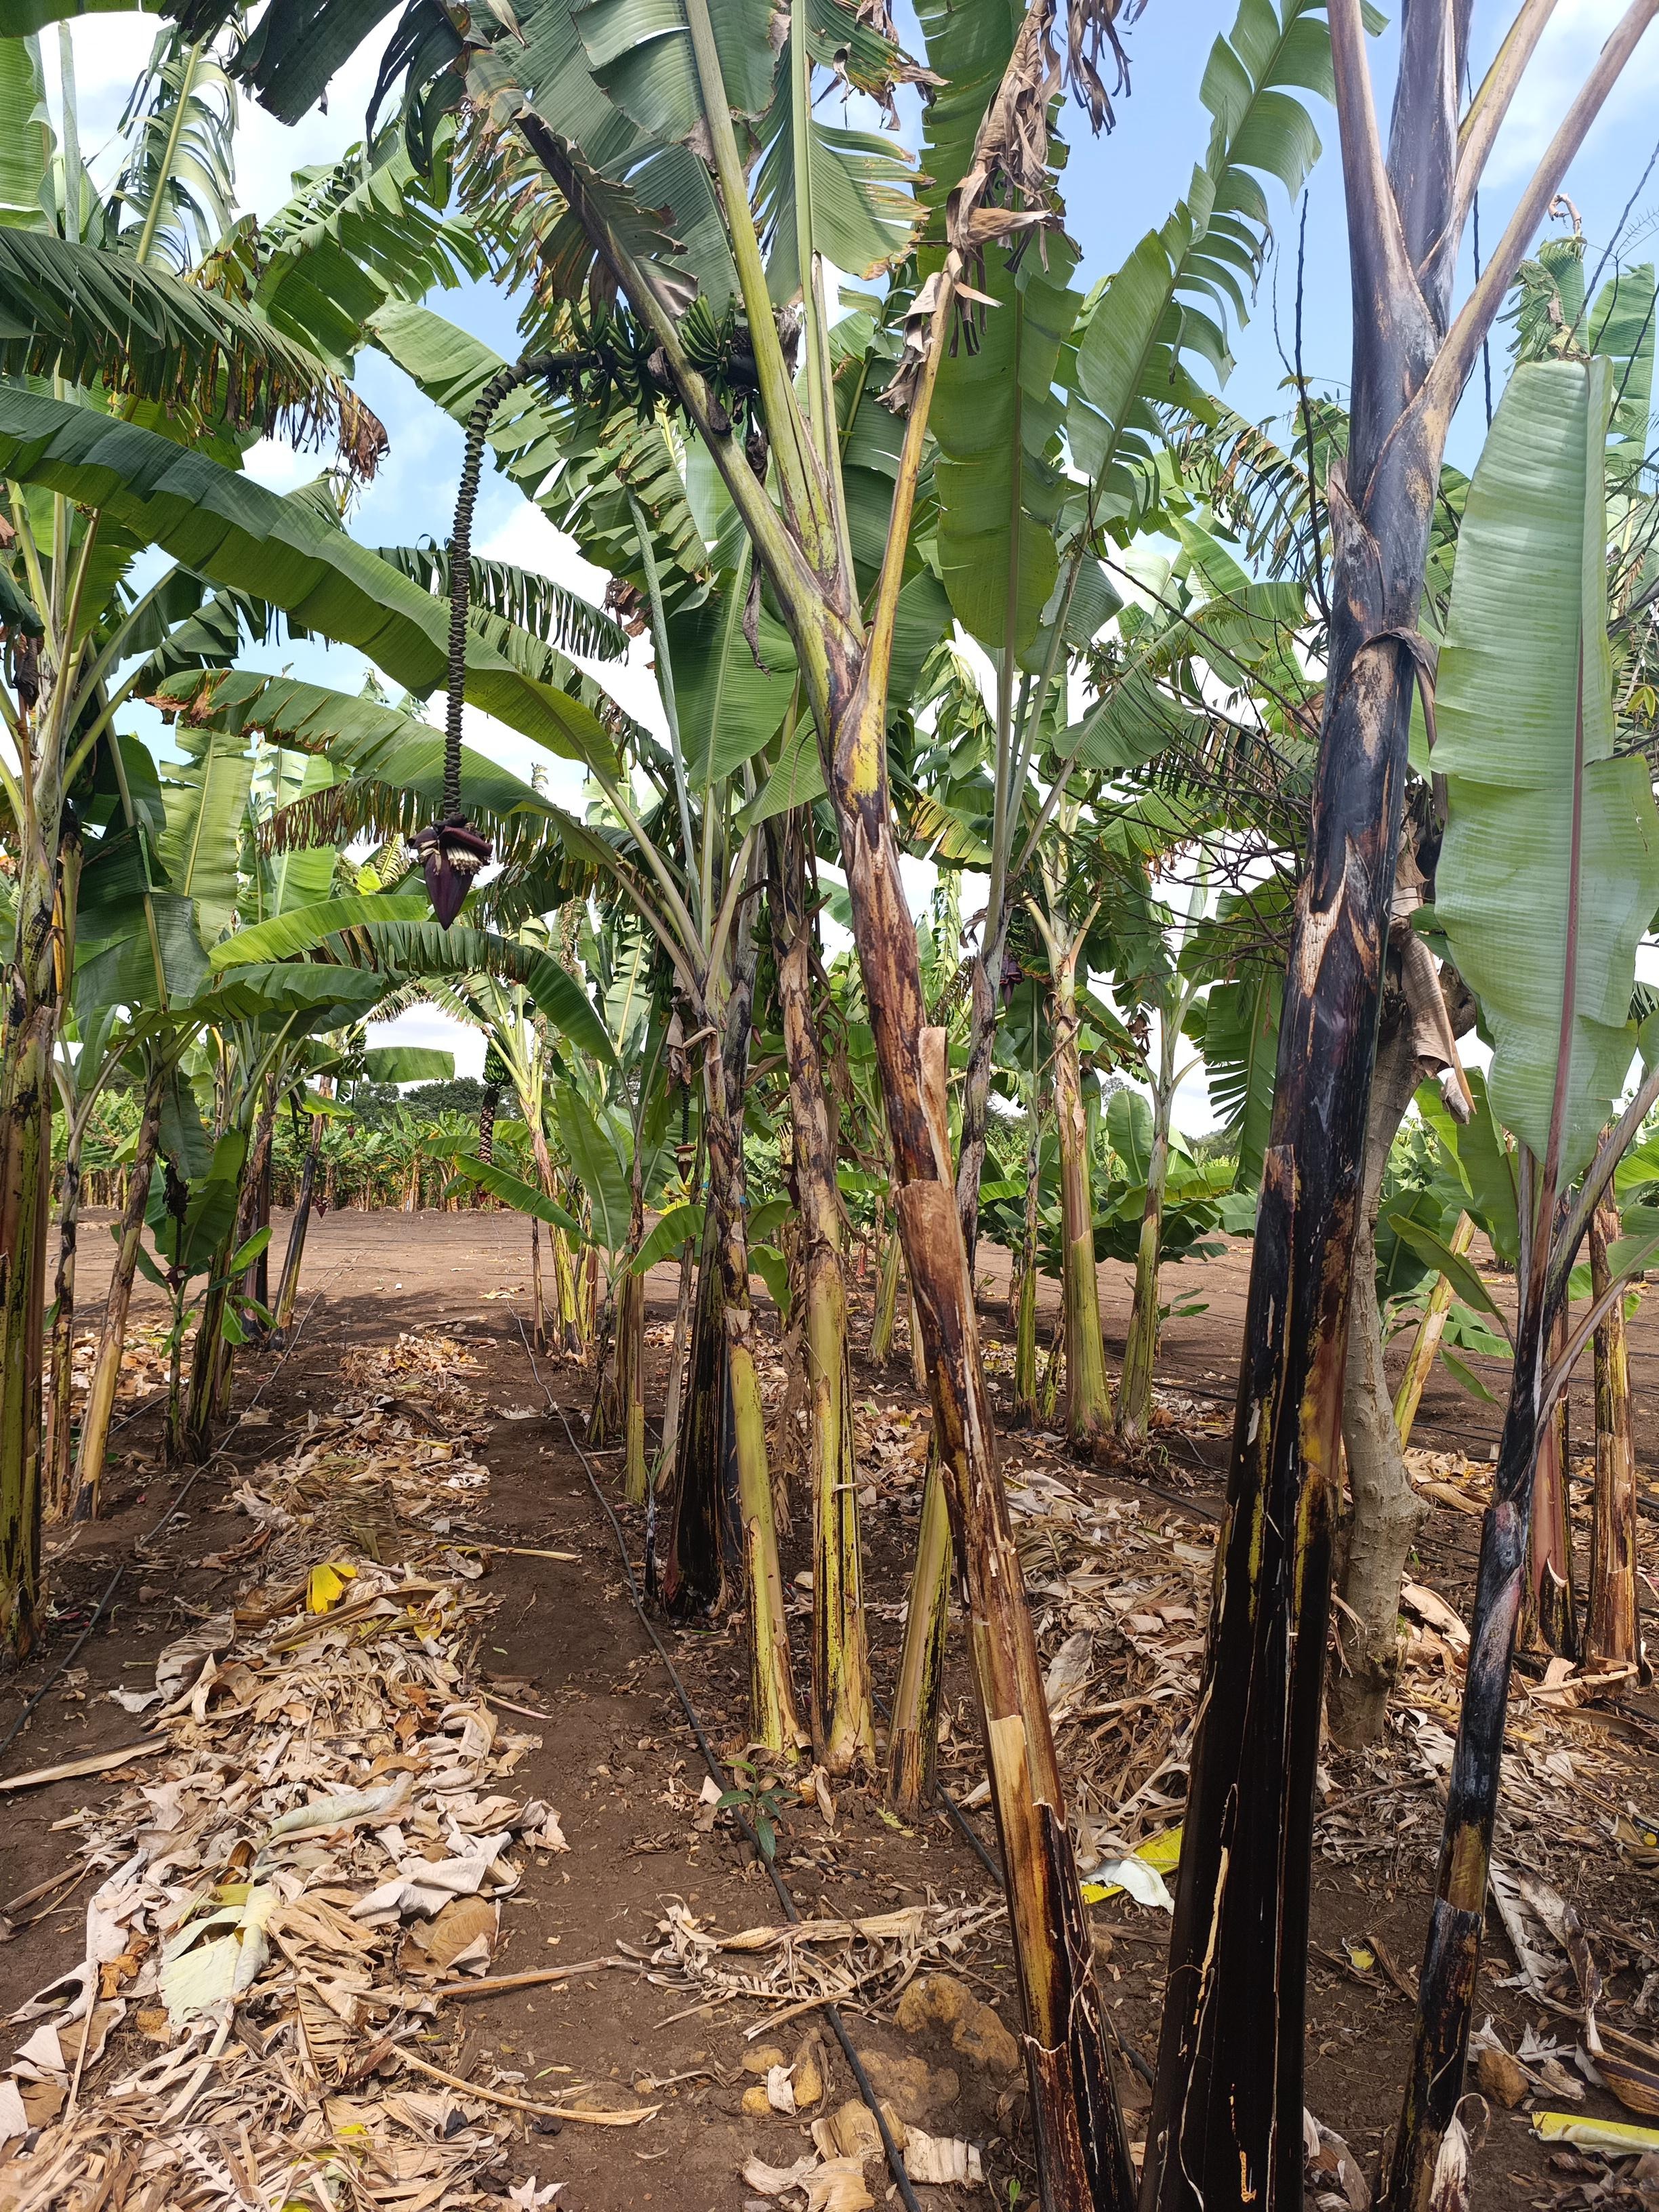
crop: banana
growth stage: development fruit
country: Tanzania
